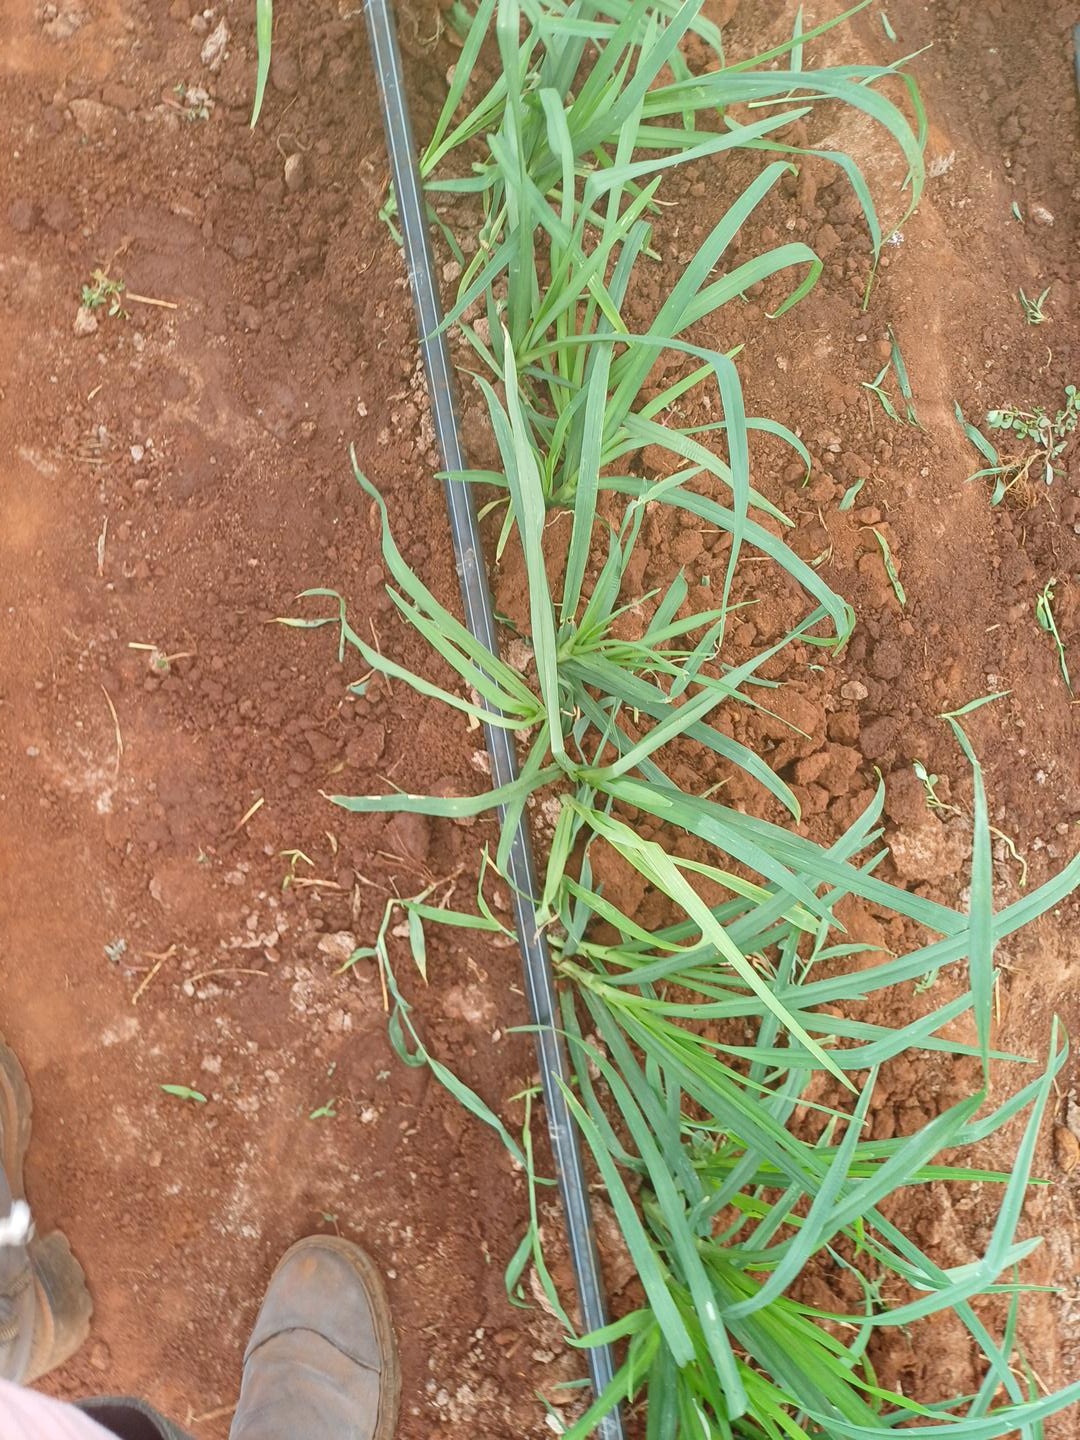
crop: finger millet
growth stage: vegetative
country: Kenya
